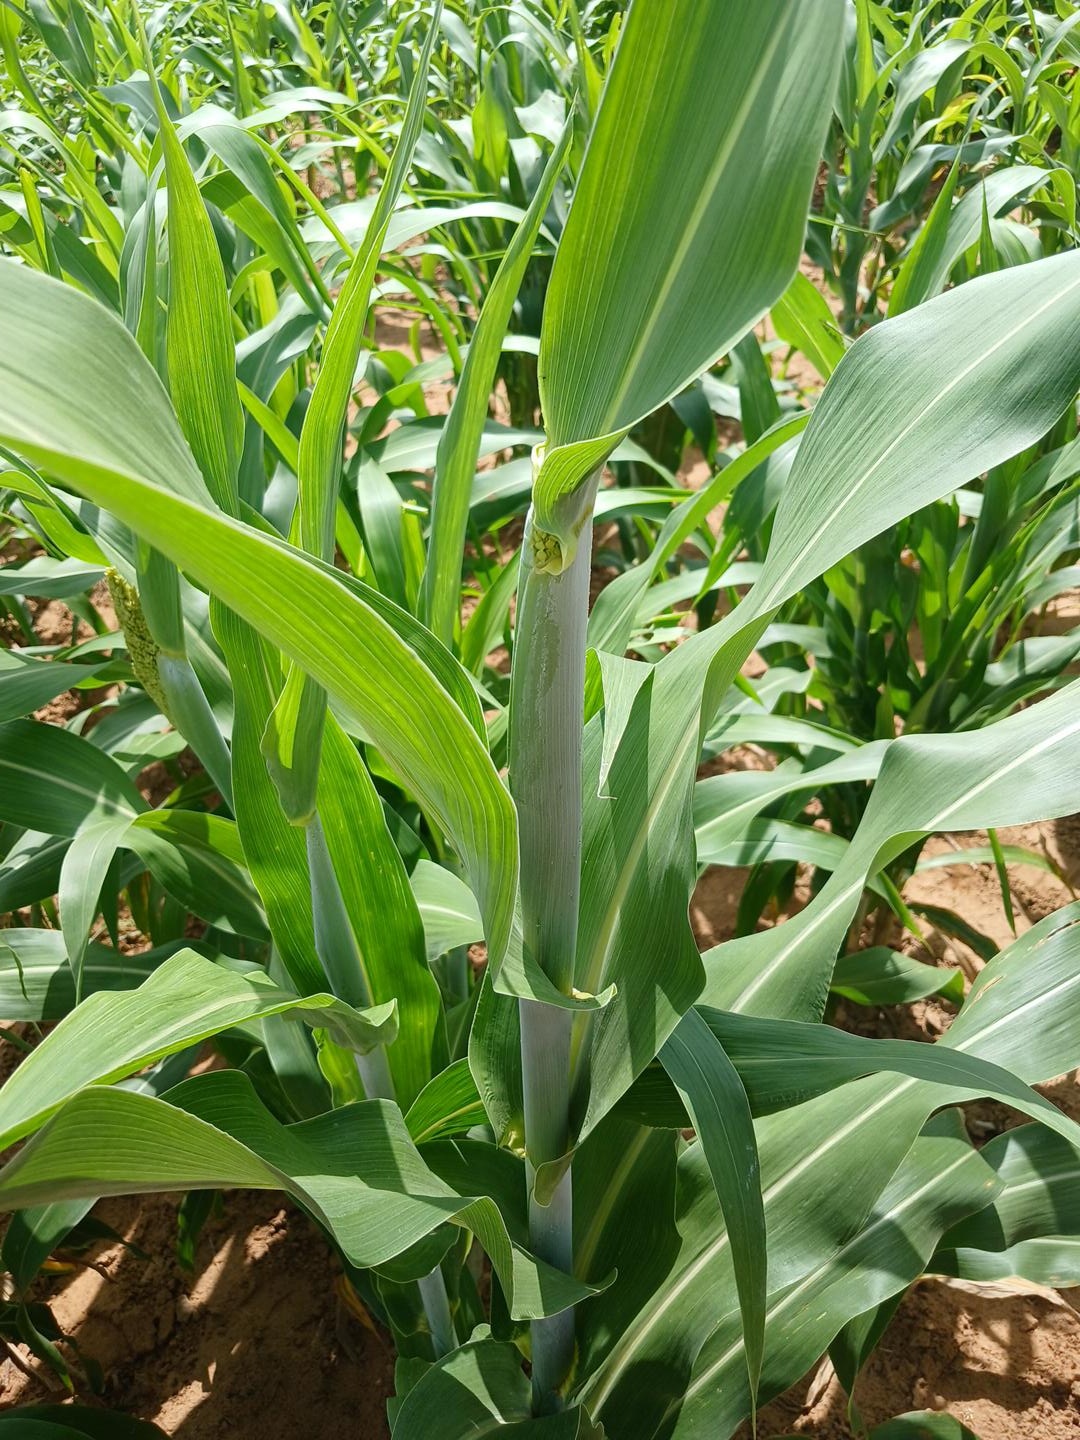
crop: sorghum
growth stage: heading tuber
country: Senegal
